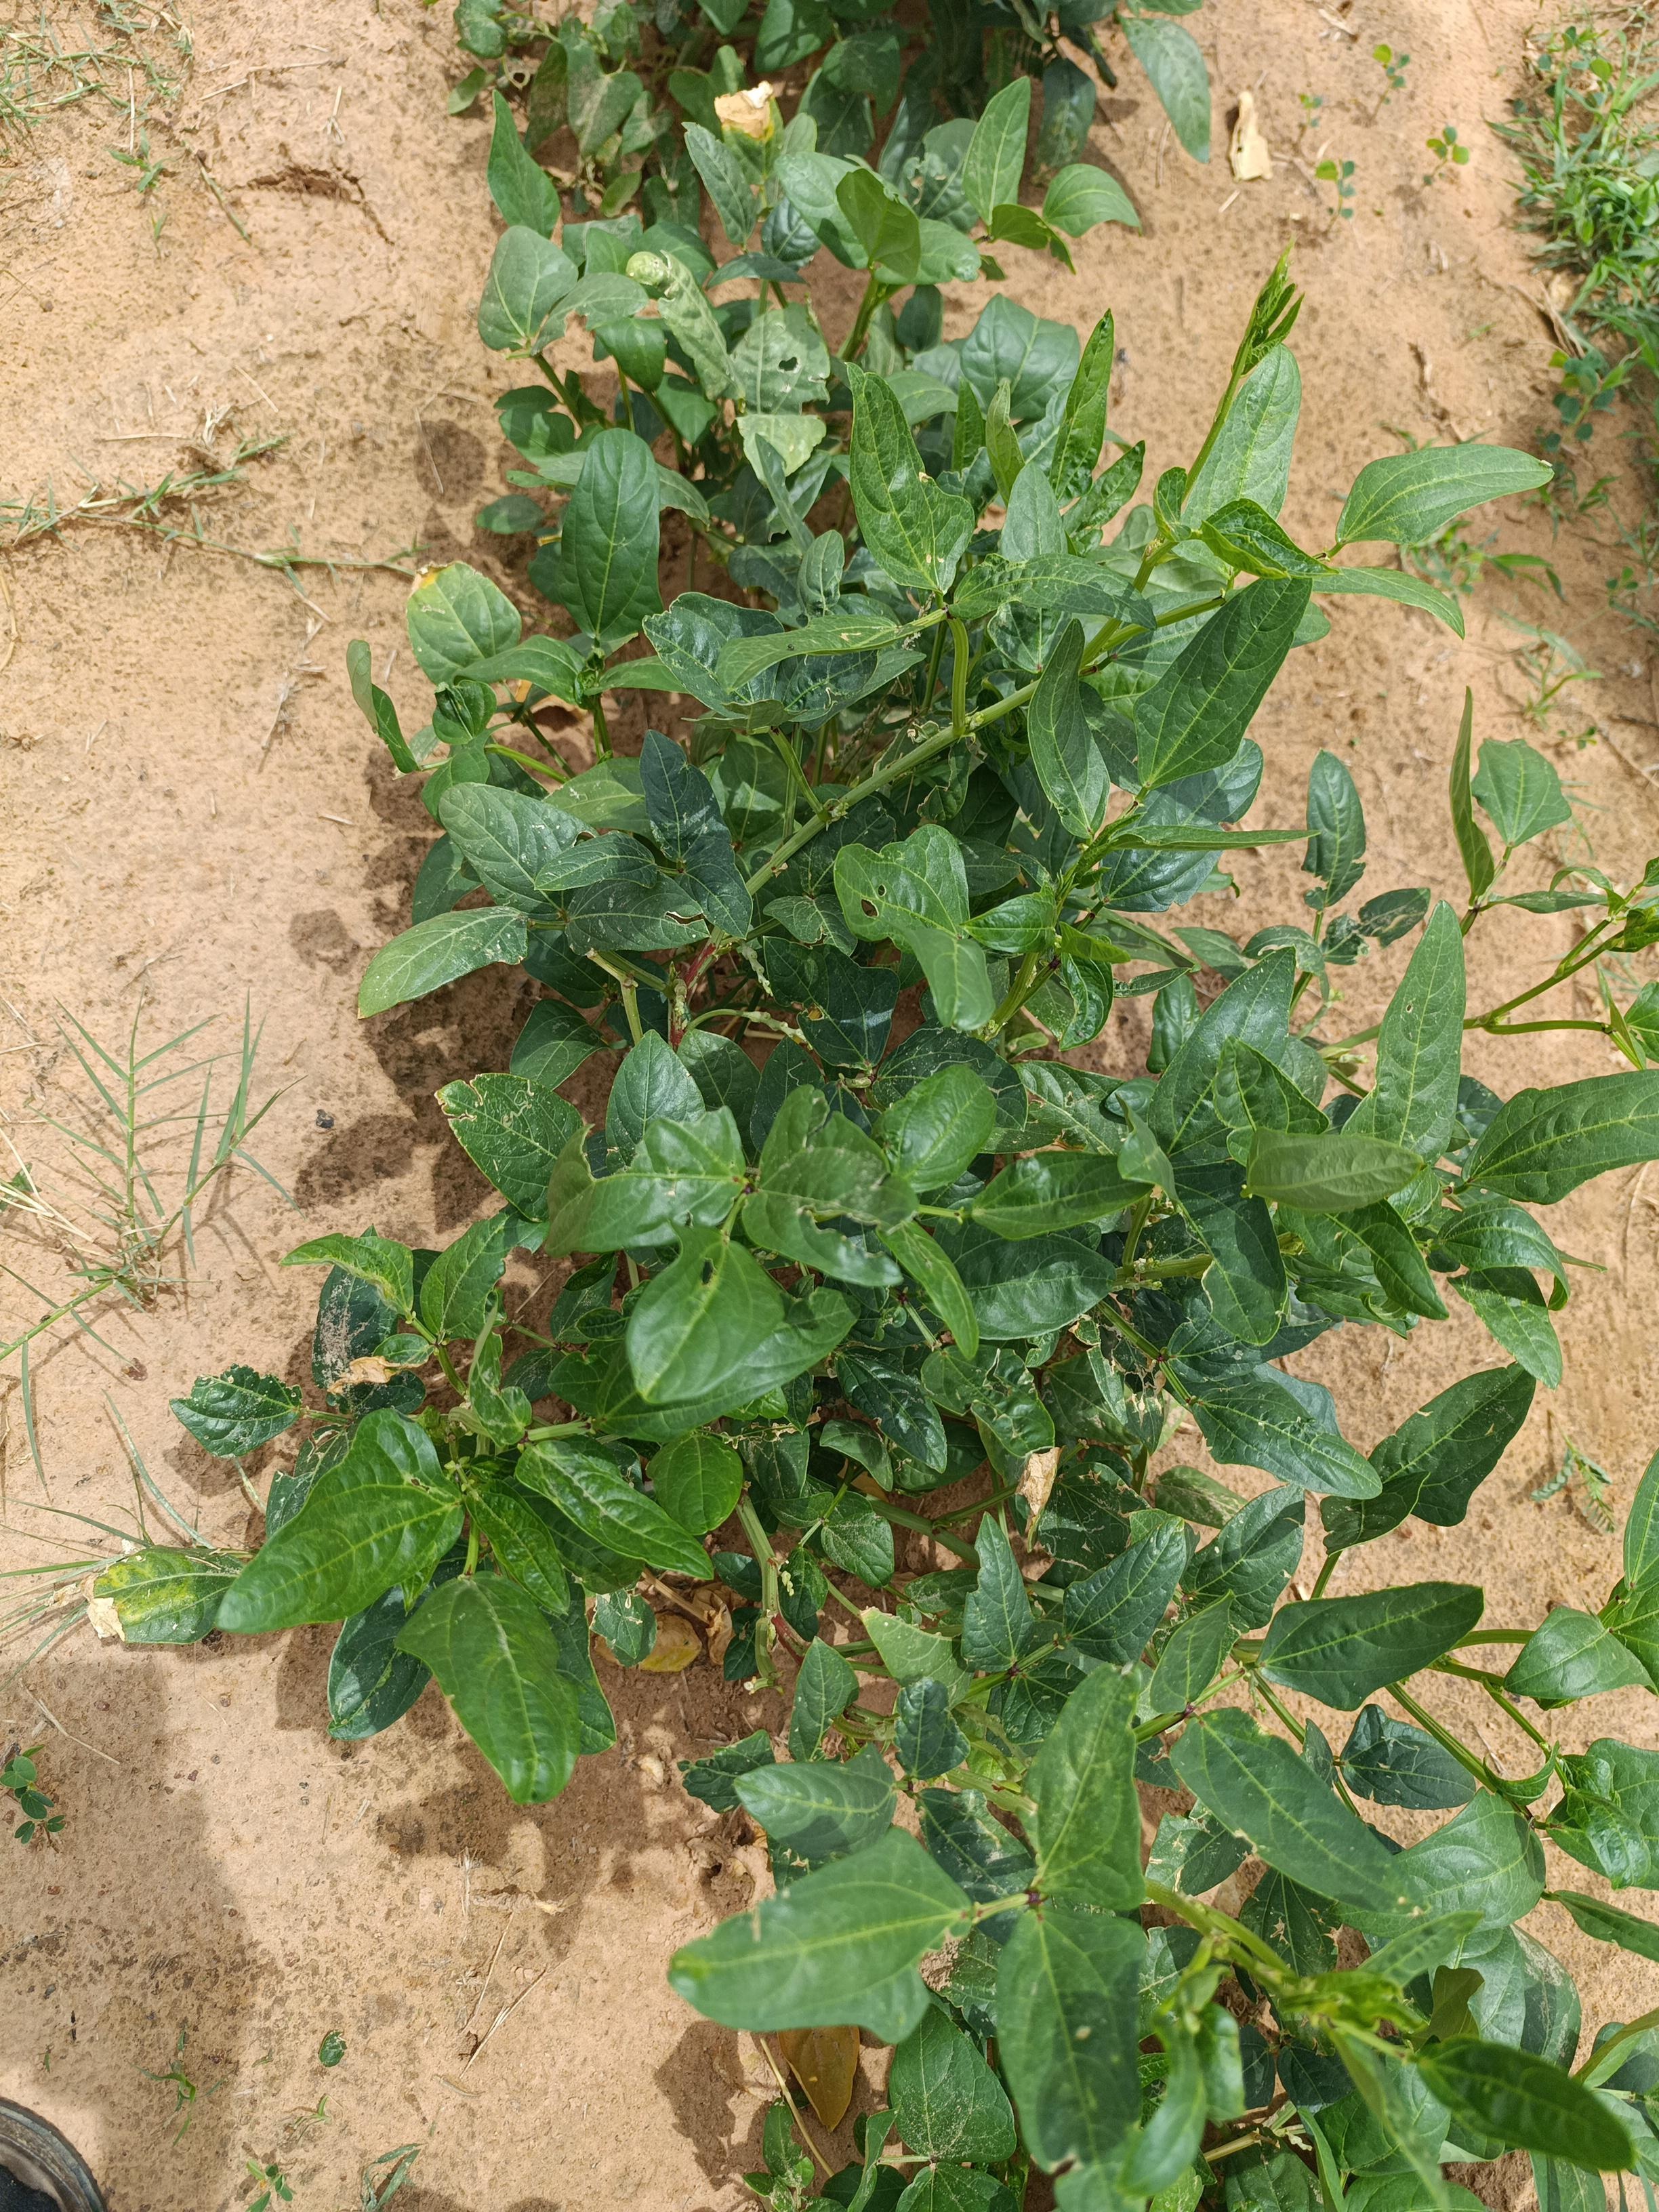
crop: cowpea
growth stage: harvest maturity
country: Nigeria
